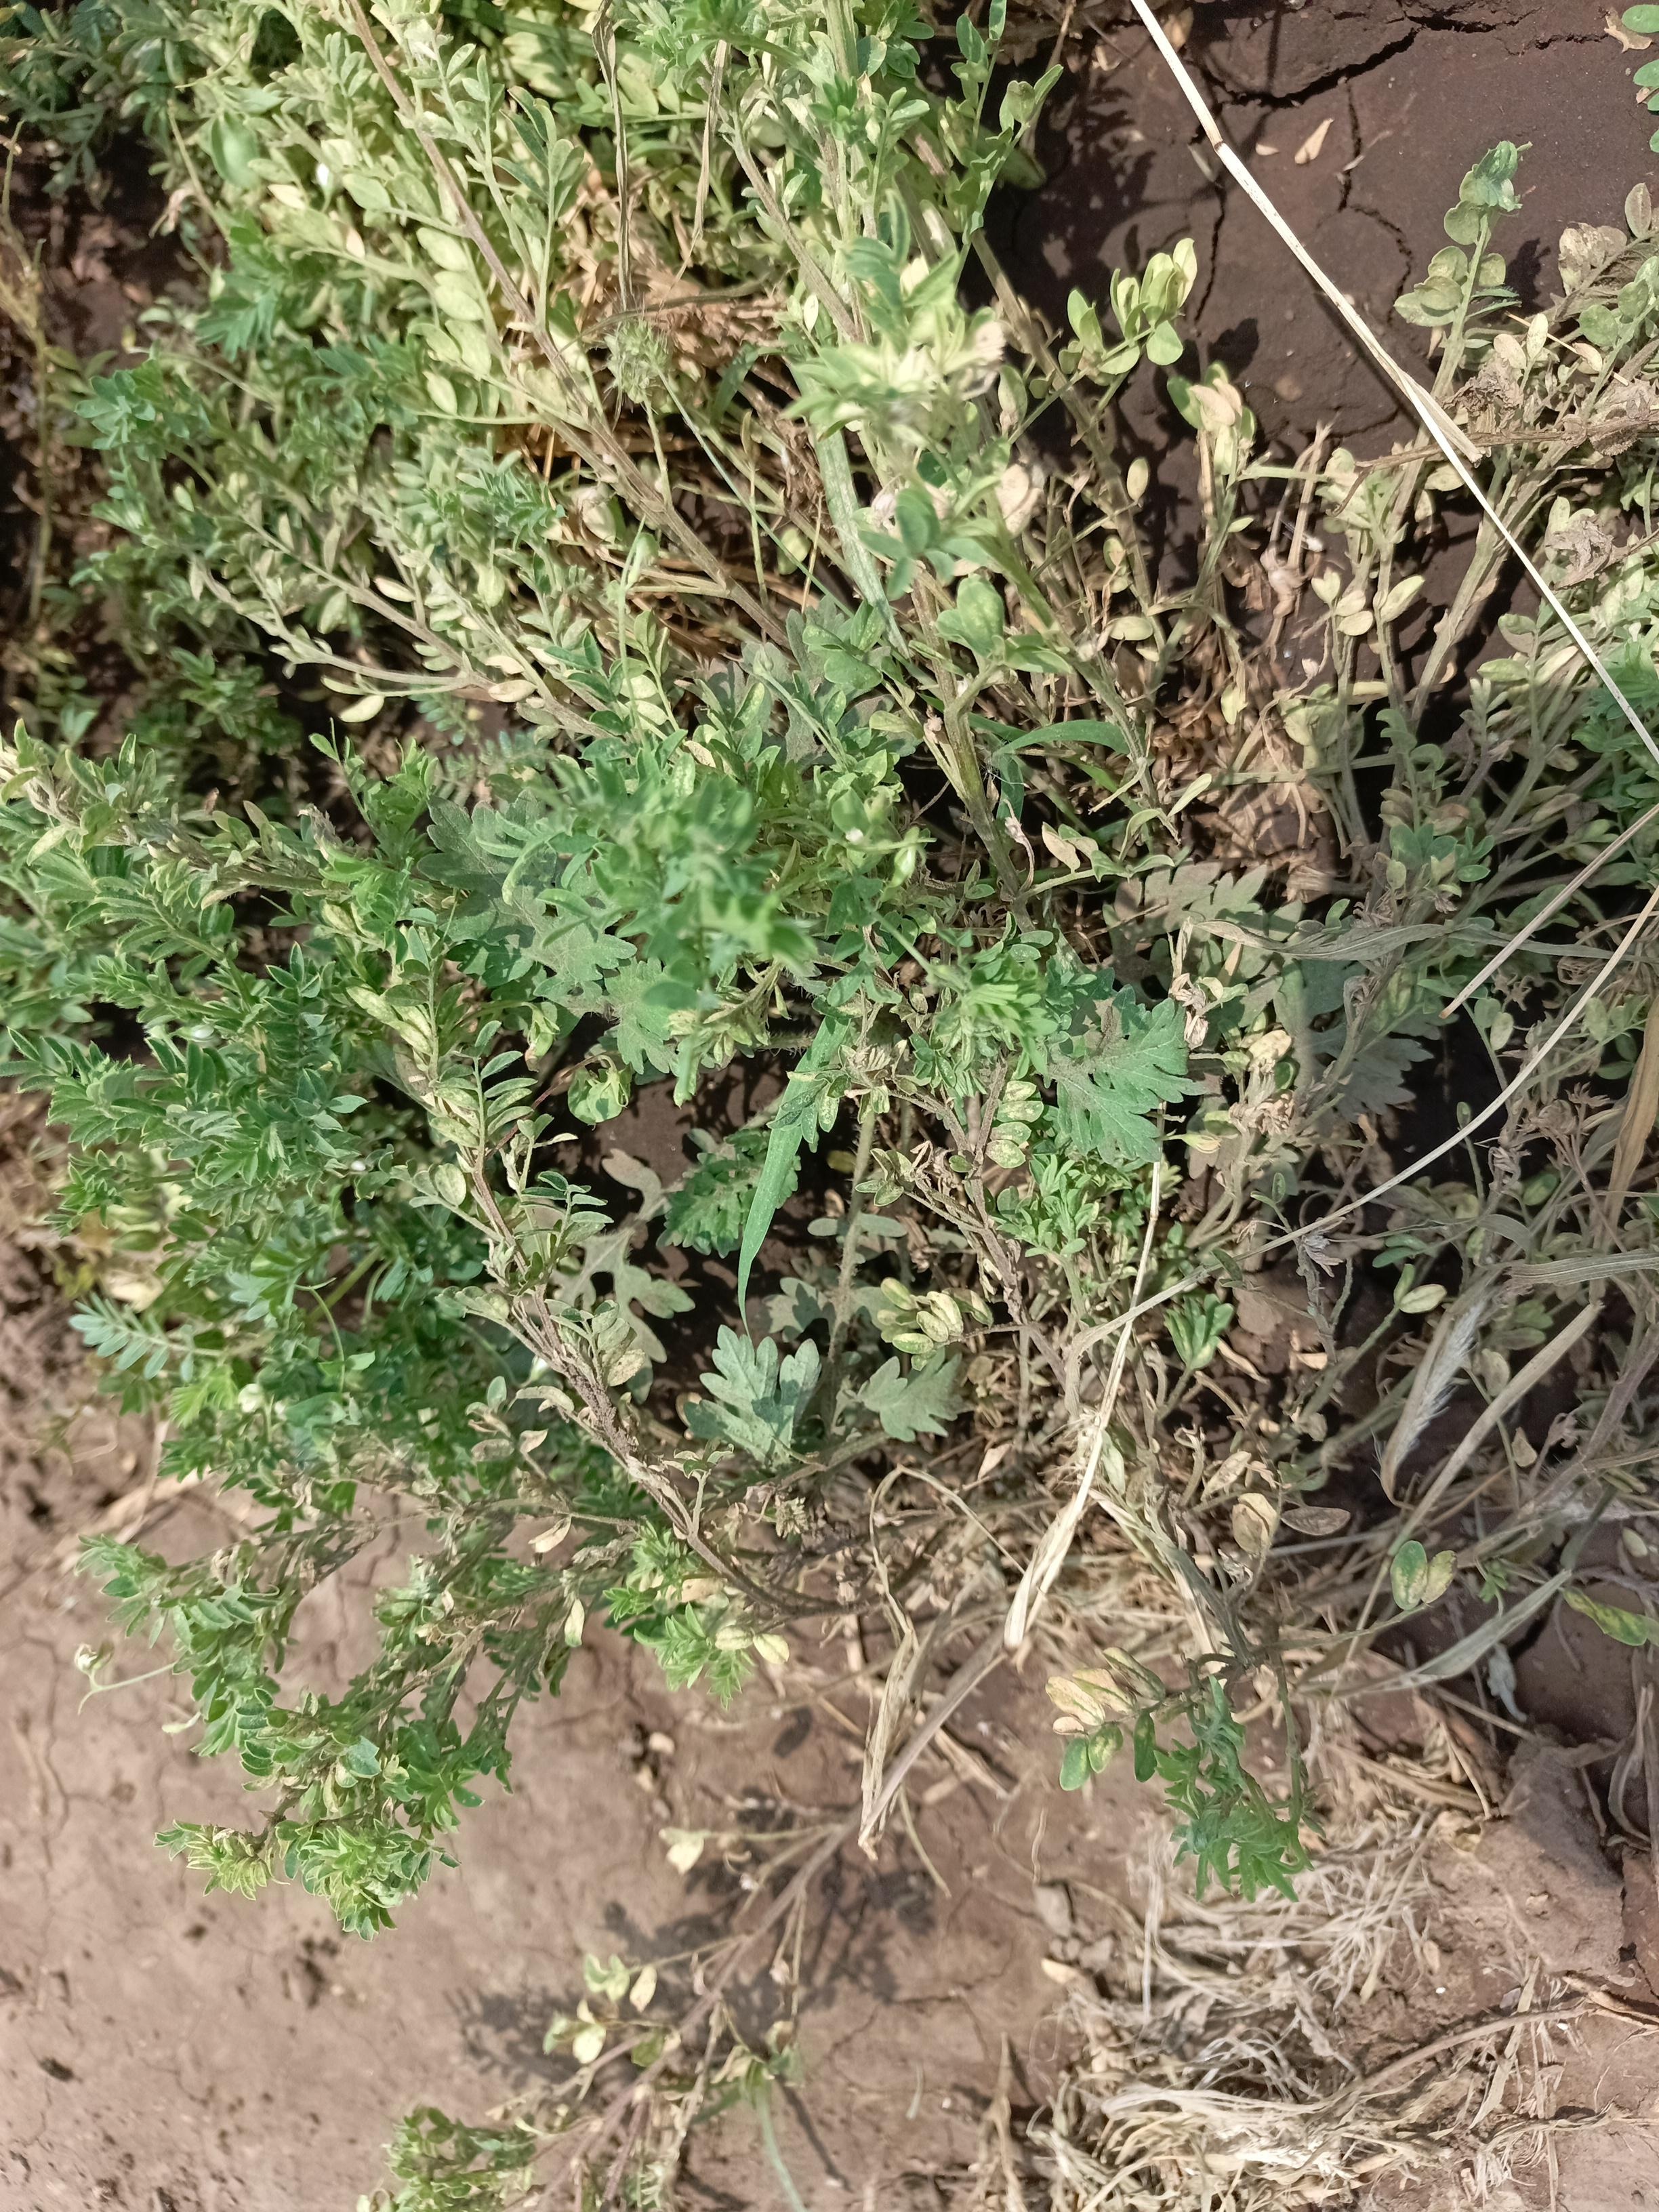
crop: lentil
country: Tanzania
